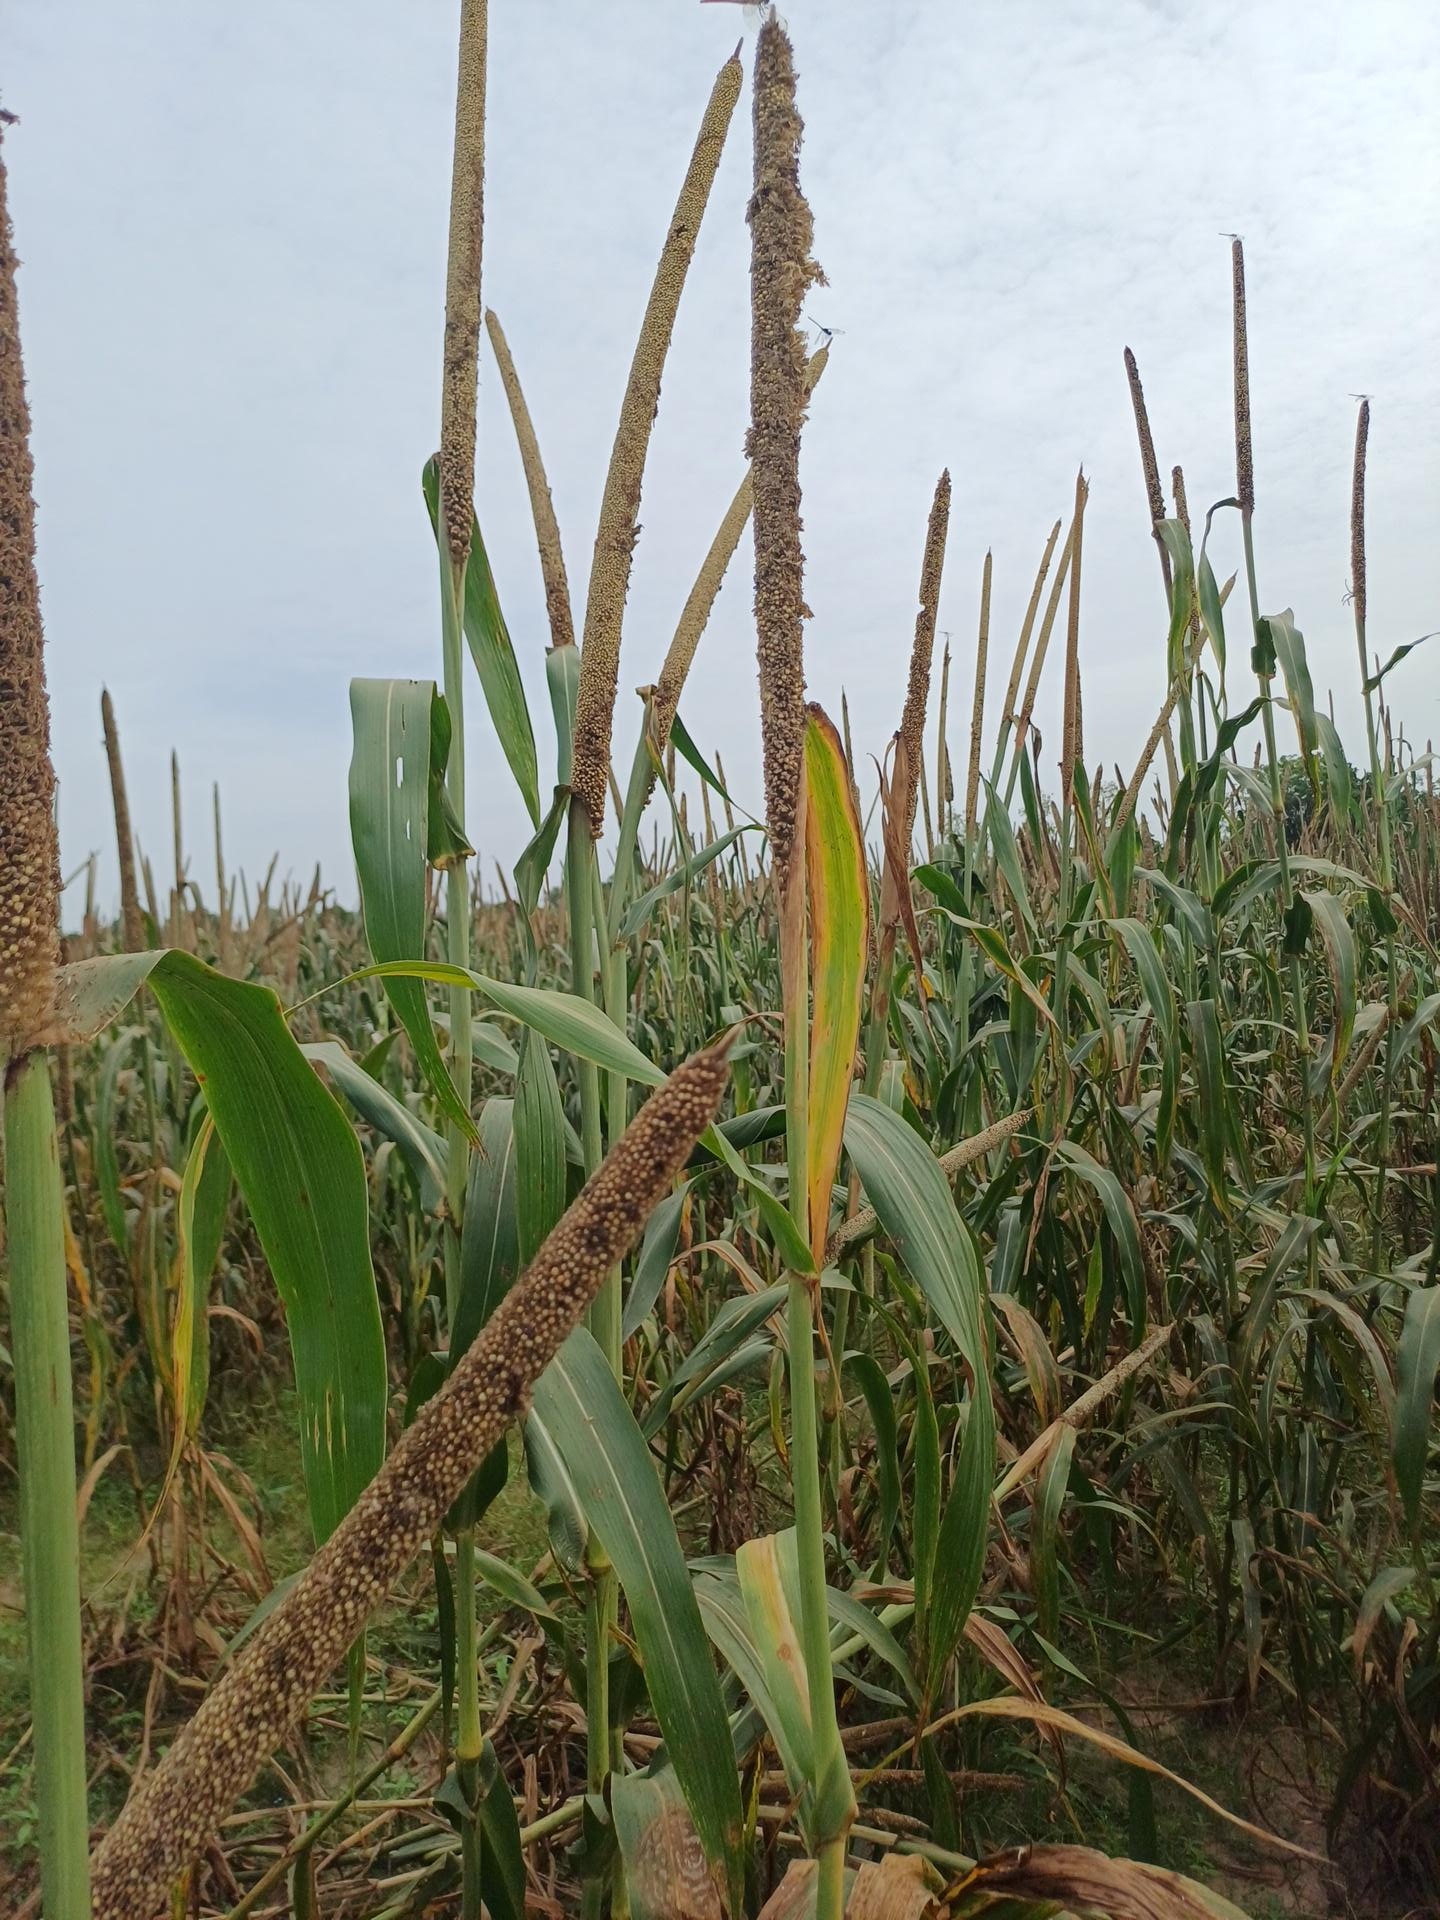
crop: pearl millet
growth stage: filling grain
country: Senegal
